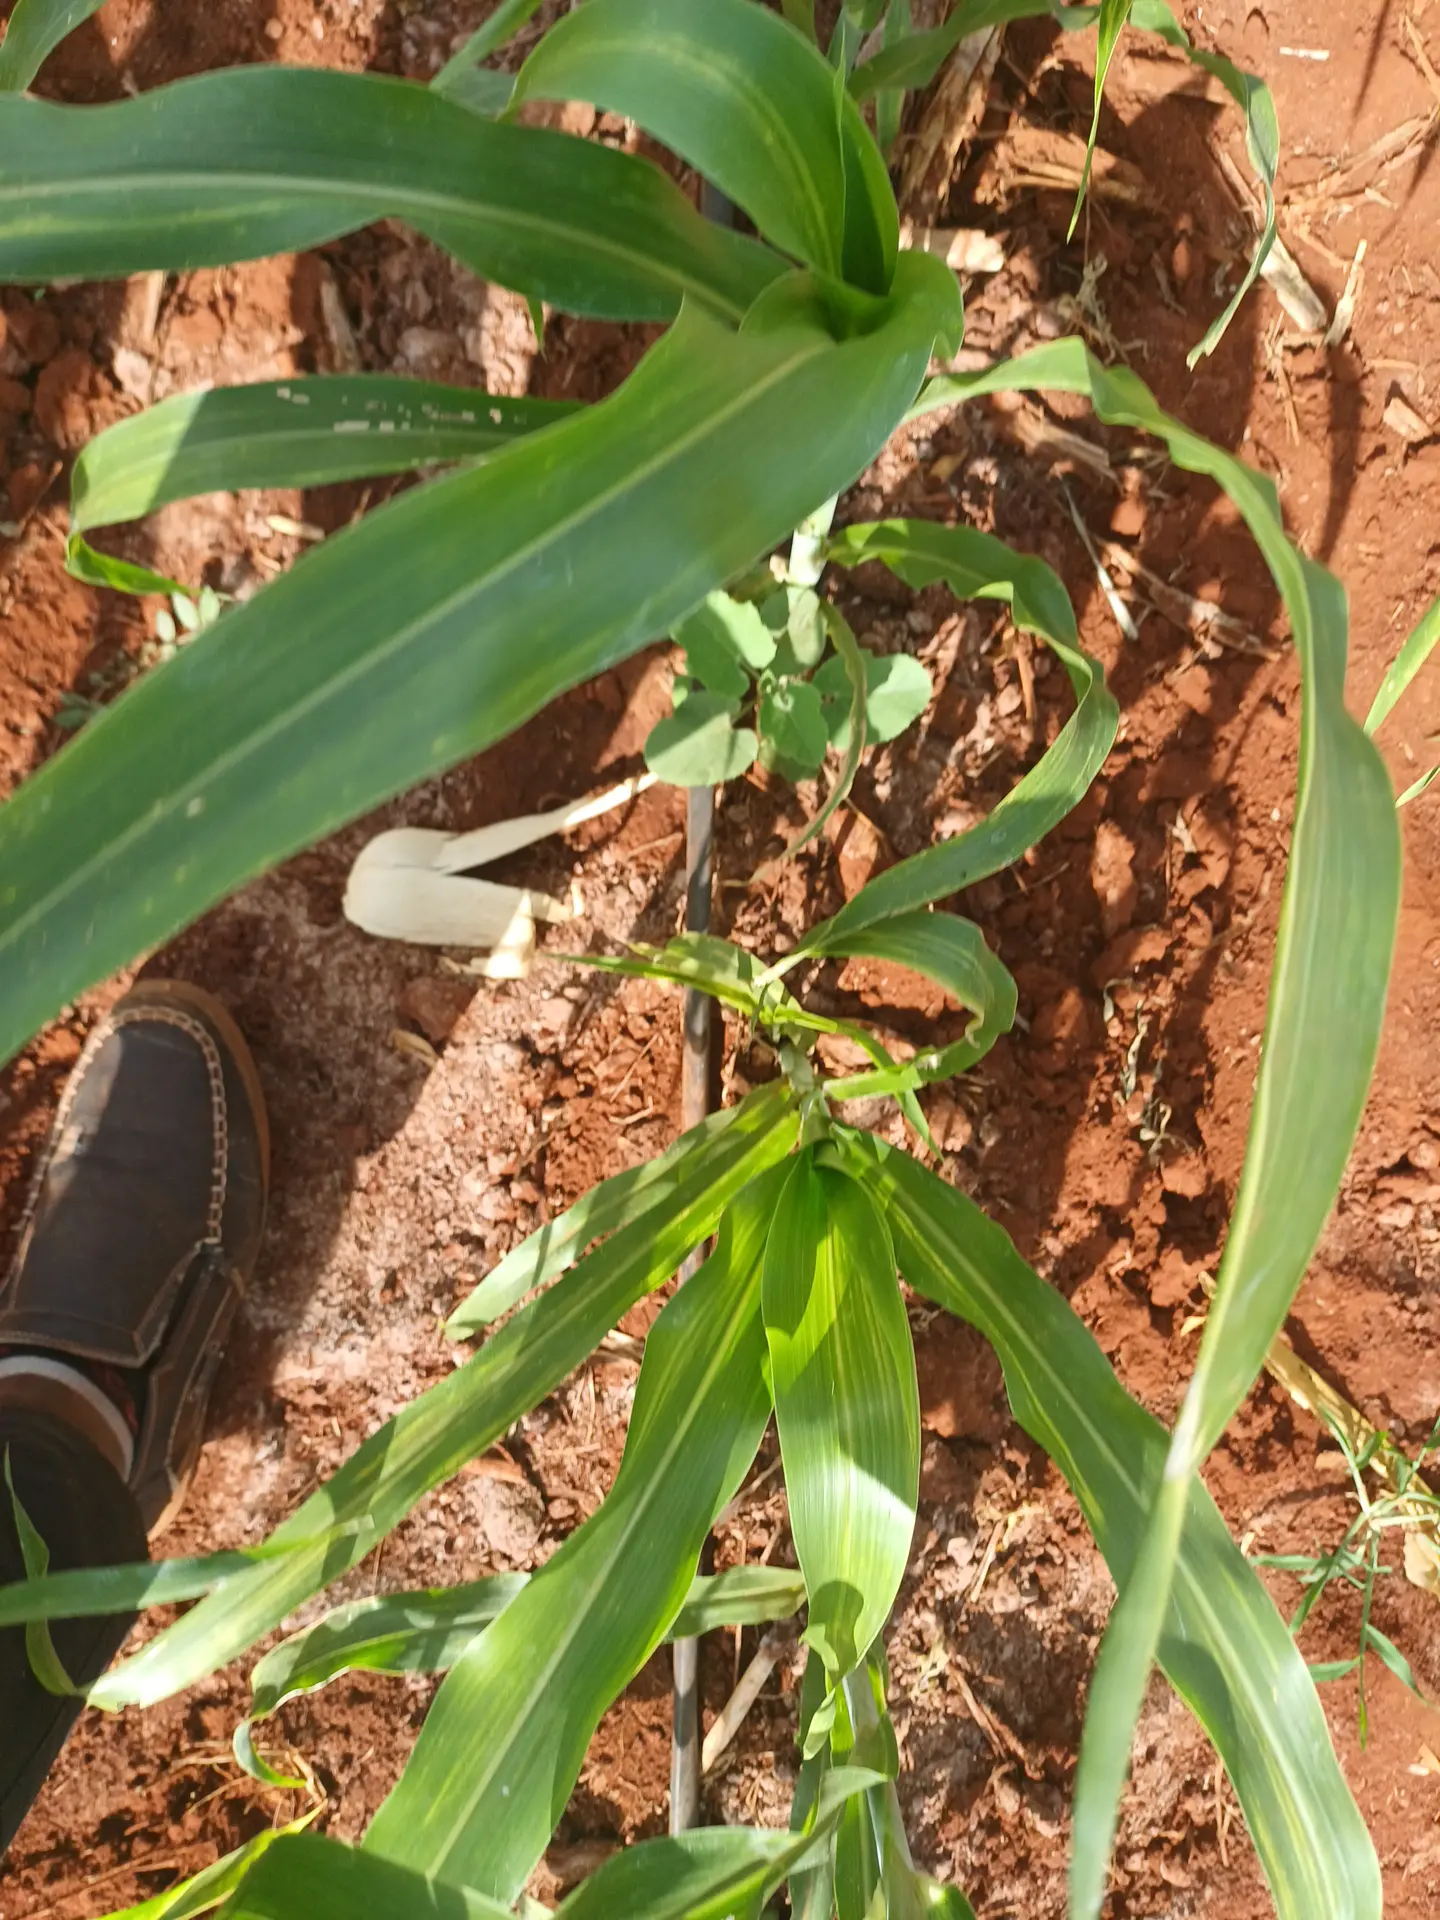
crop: sorghum
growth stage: vegetative
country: Kenya
